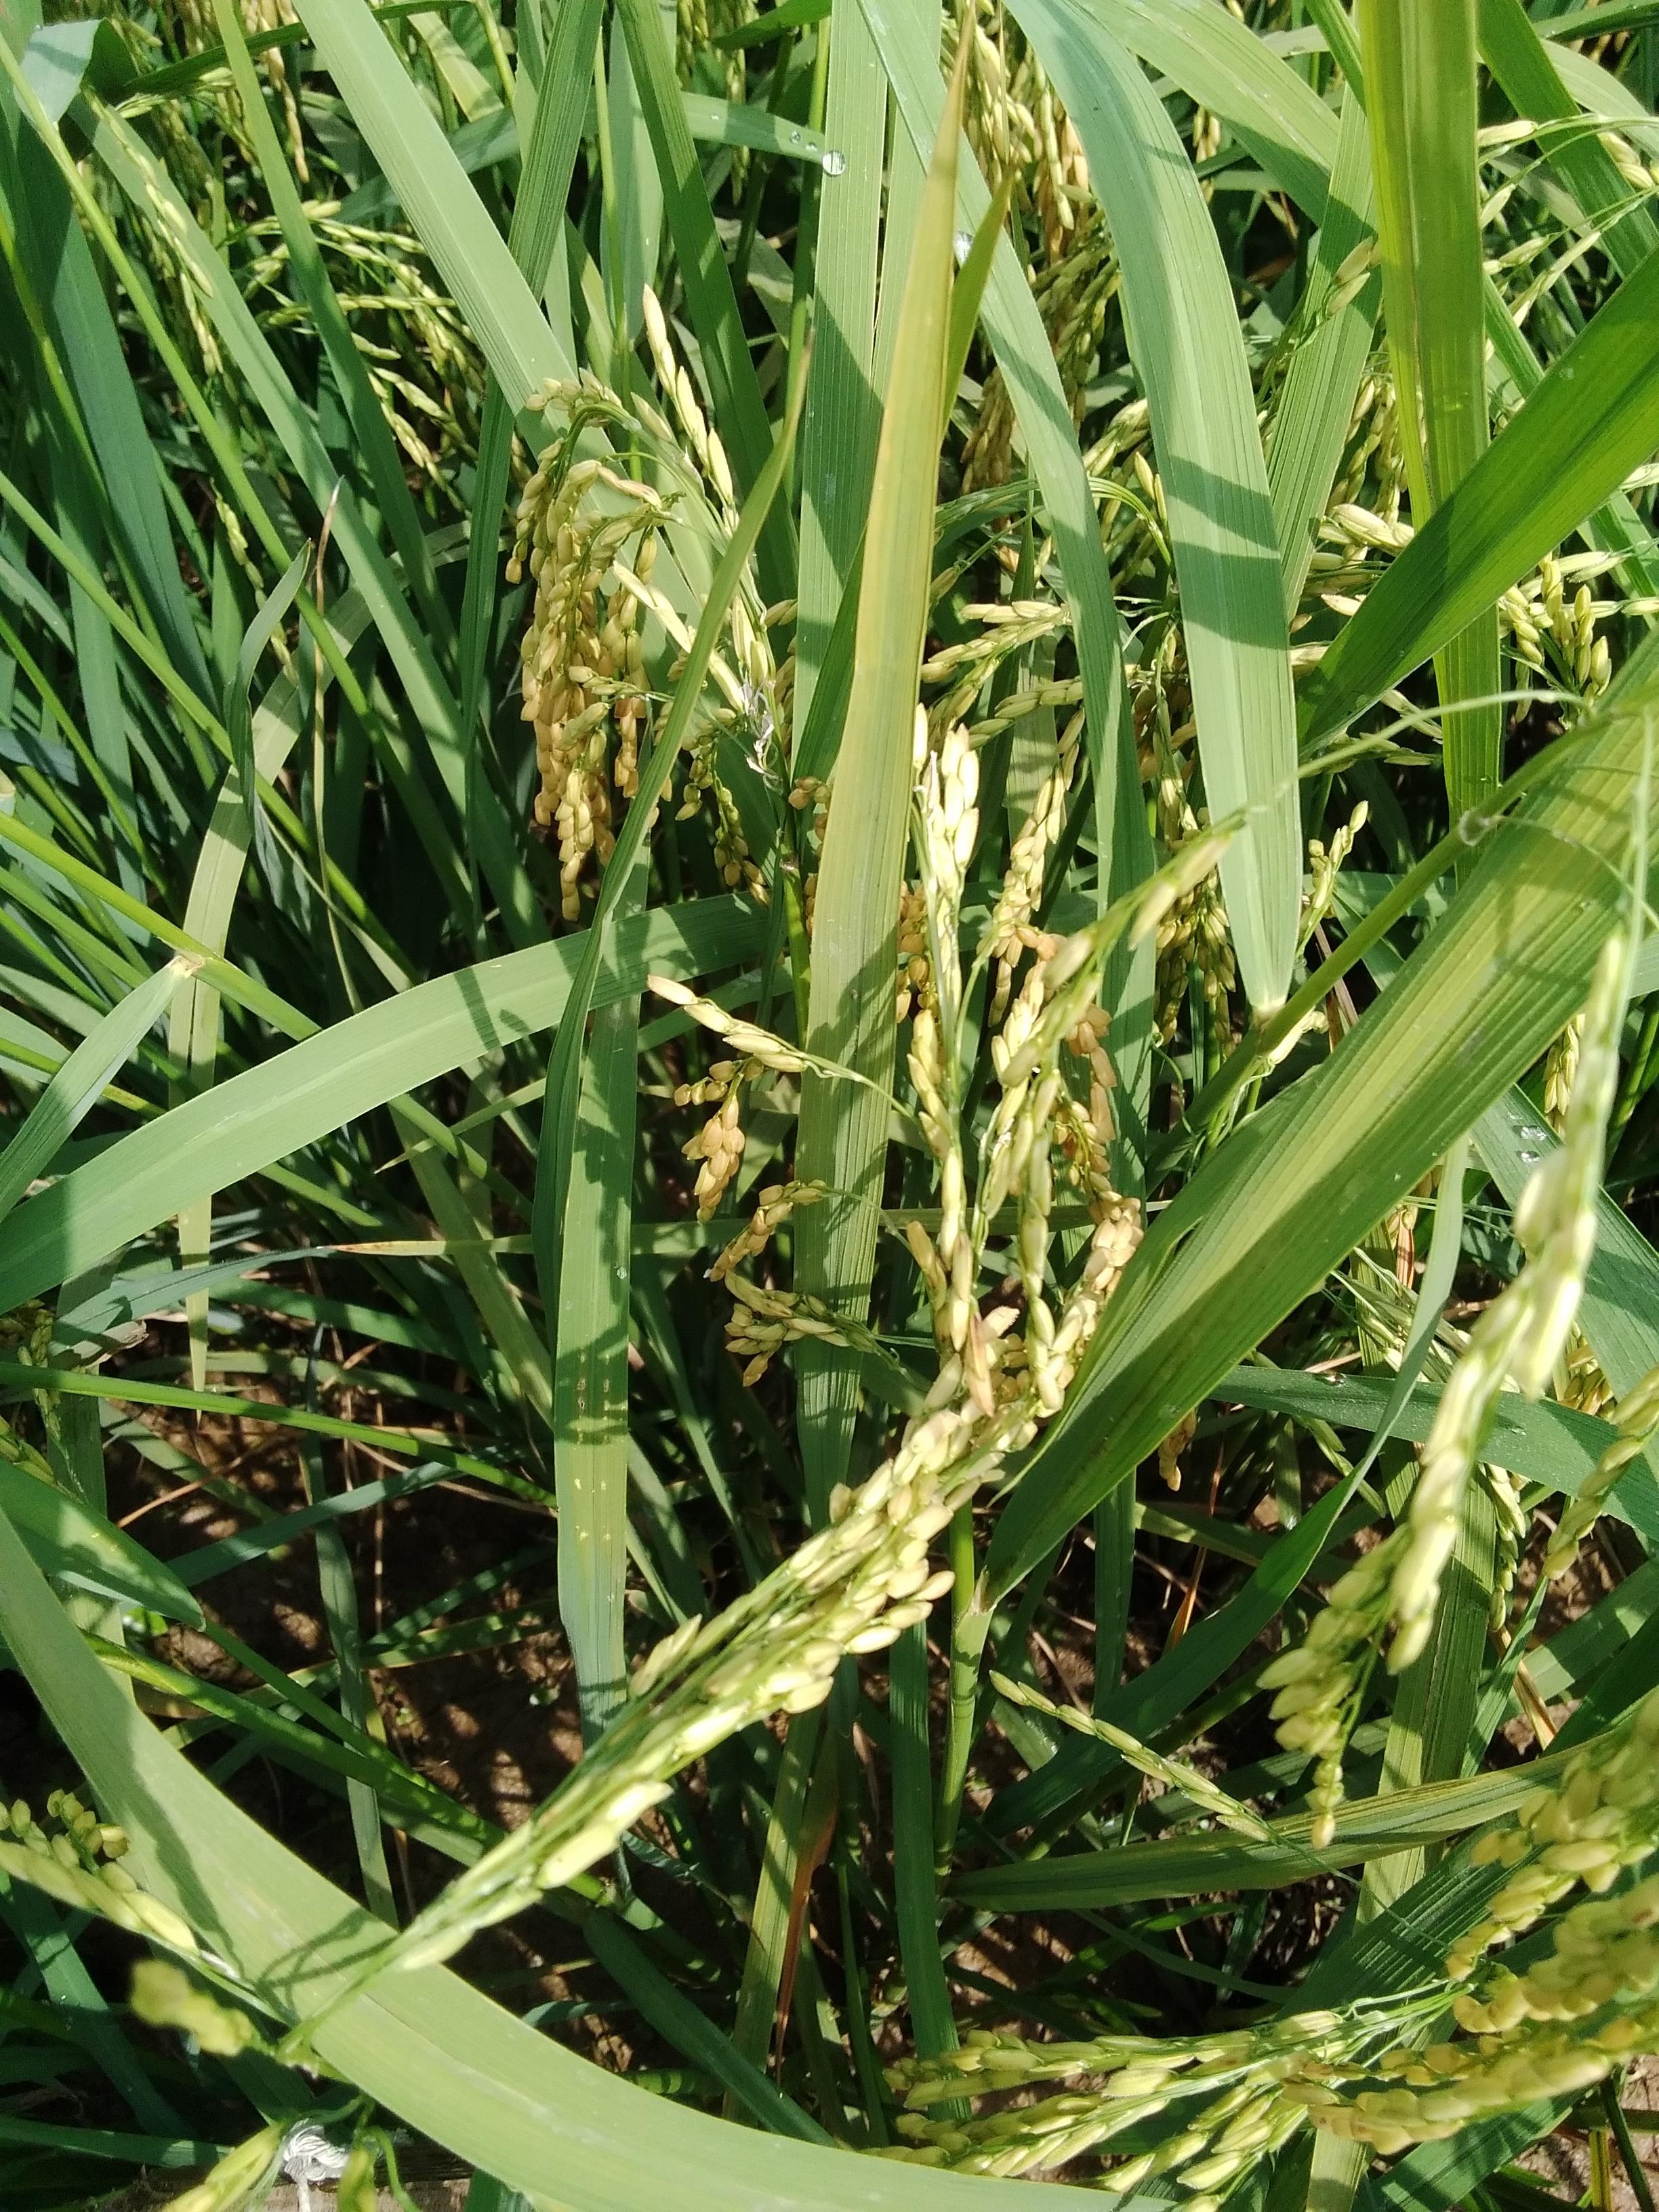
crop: rice
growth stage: ripening
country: Nigeria
